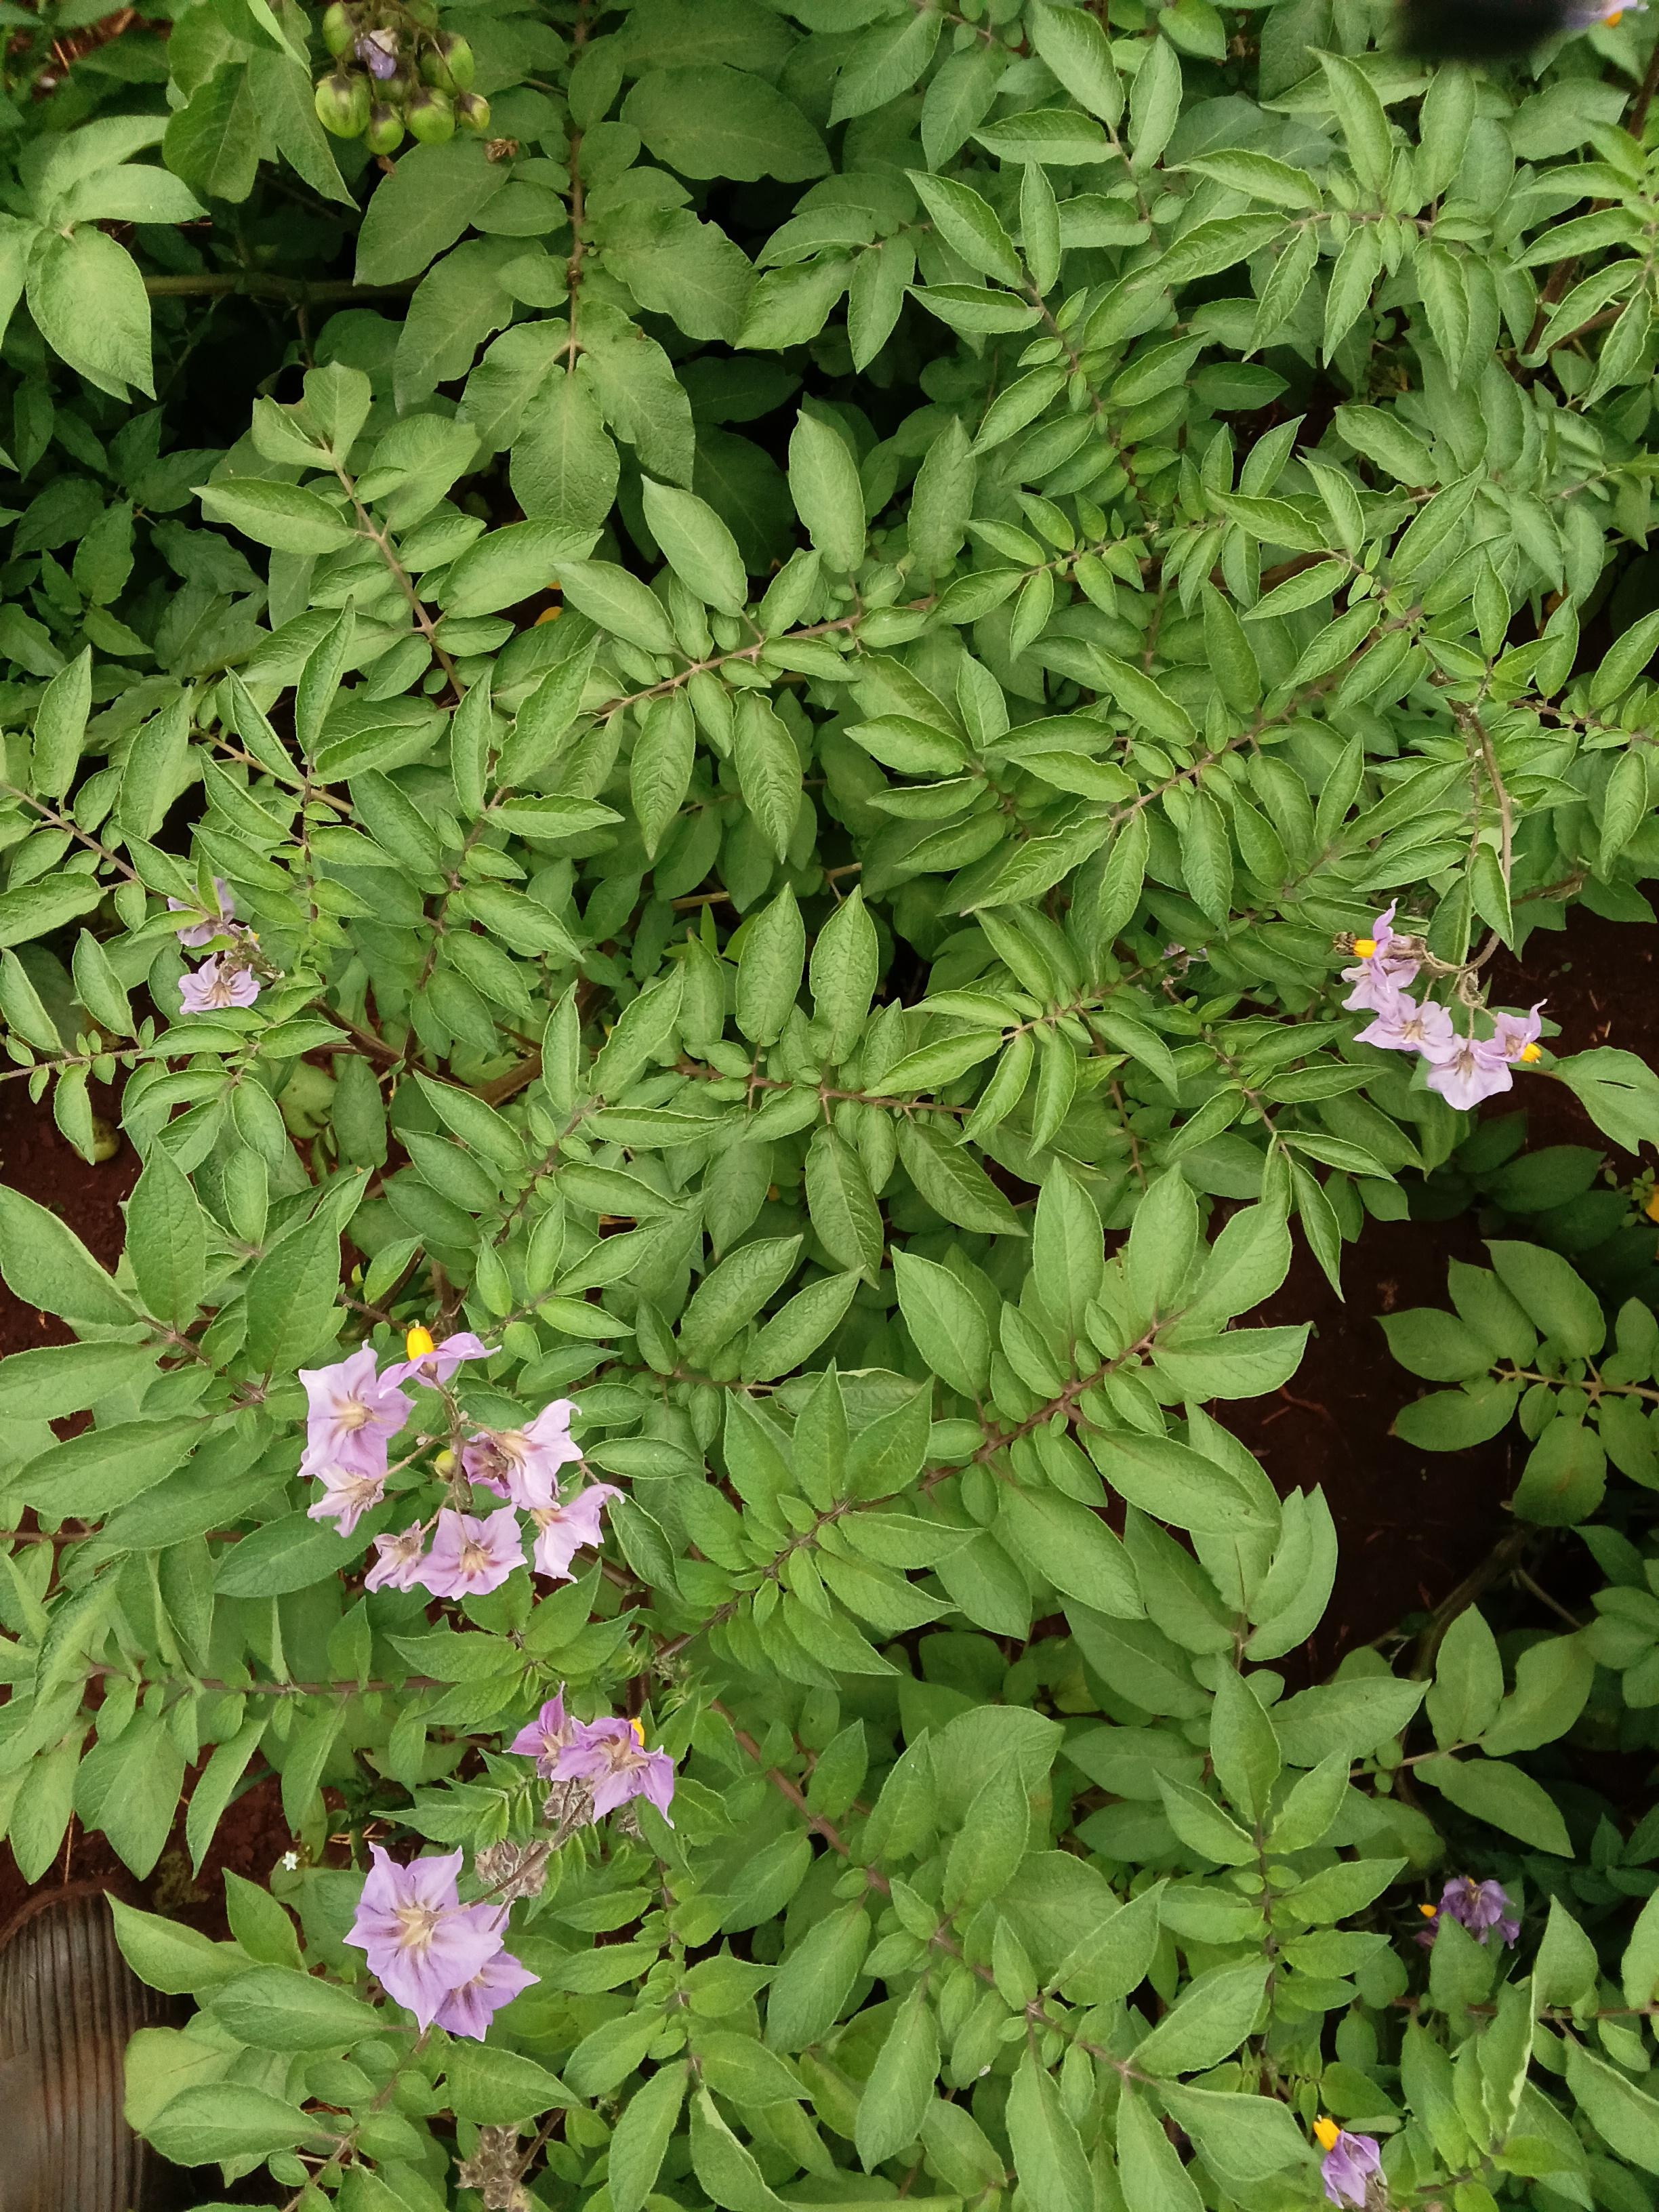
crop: potato
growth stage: flowering
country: Kenya
